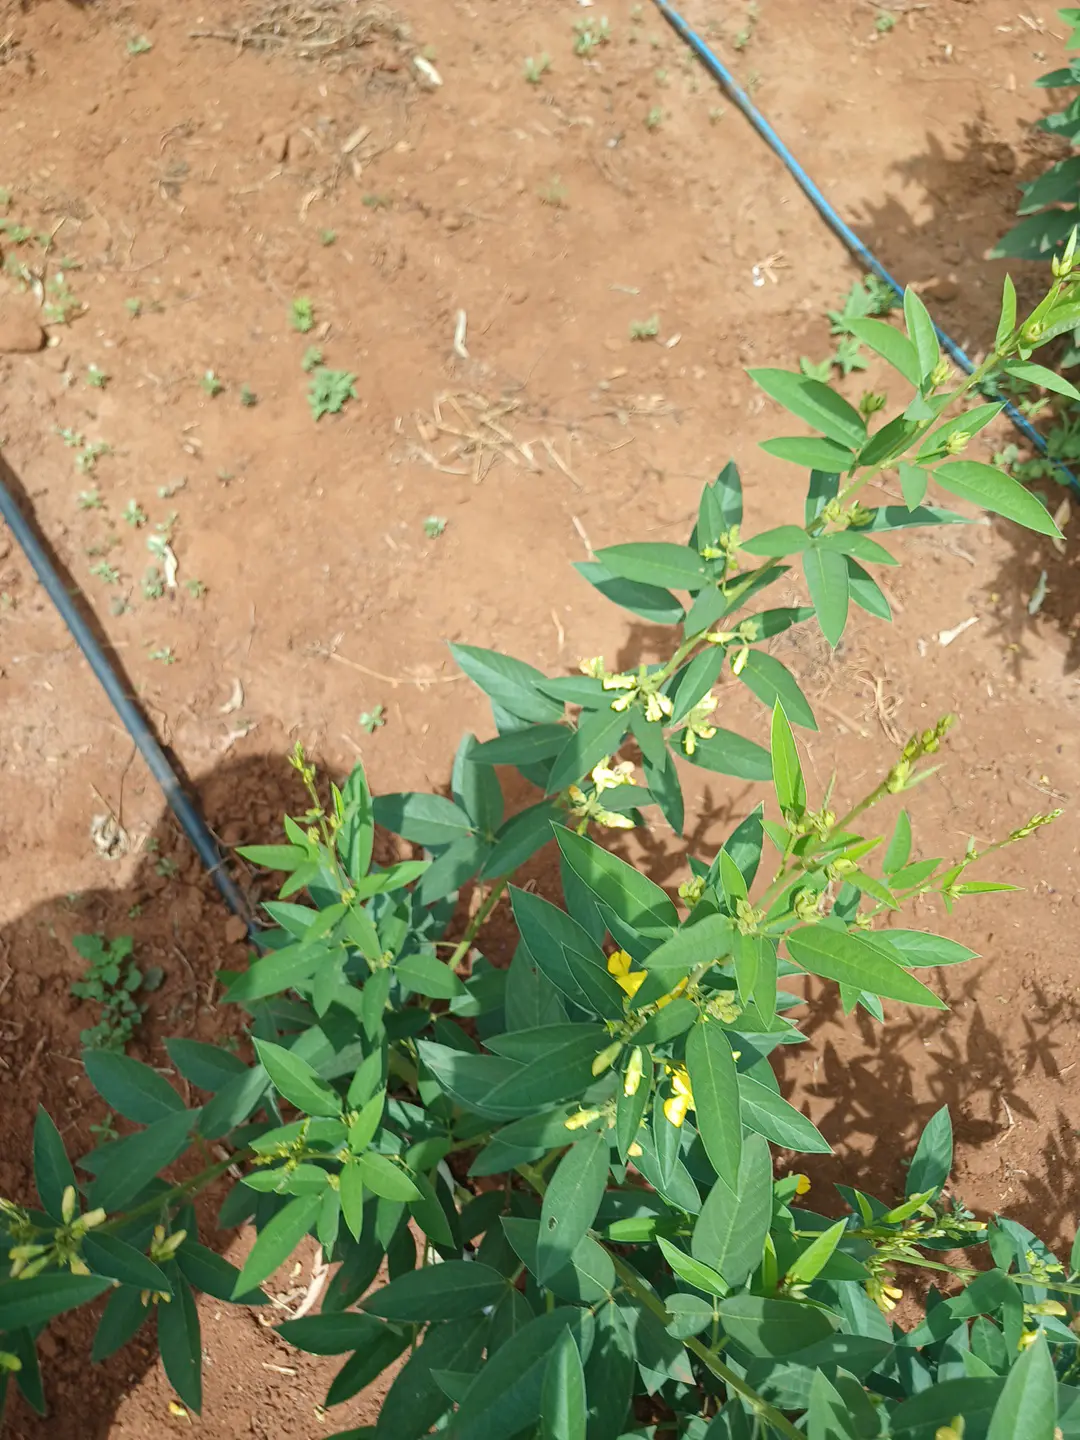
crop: pigeonpea
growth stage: flowering
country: Kenya
